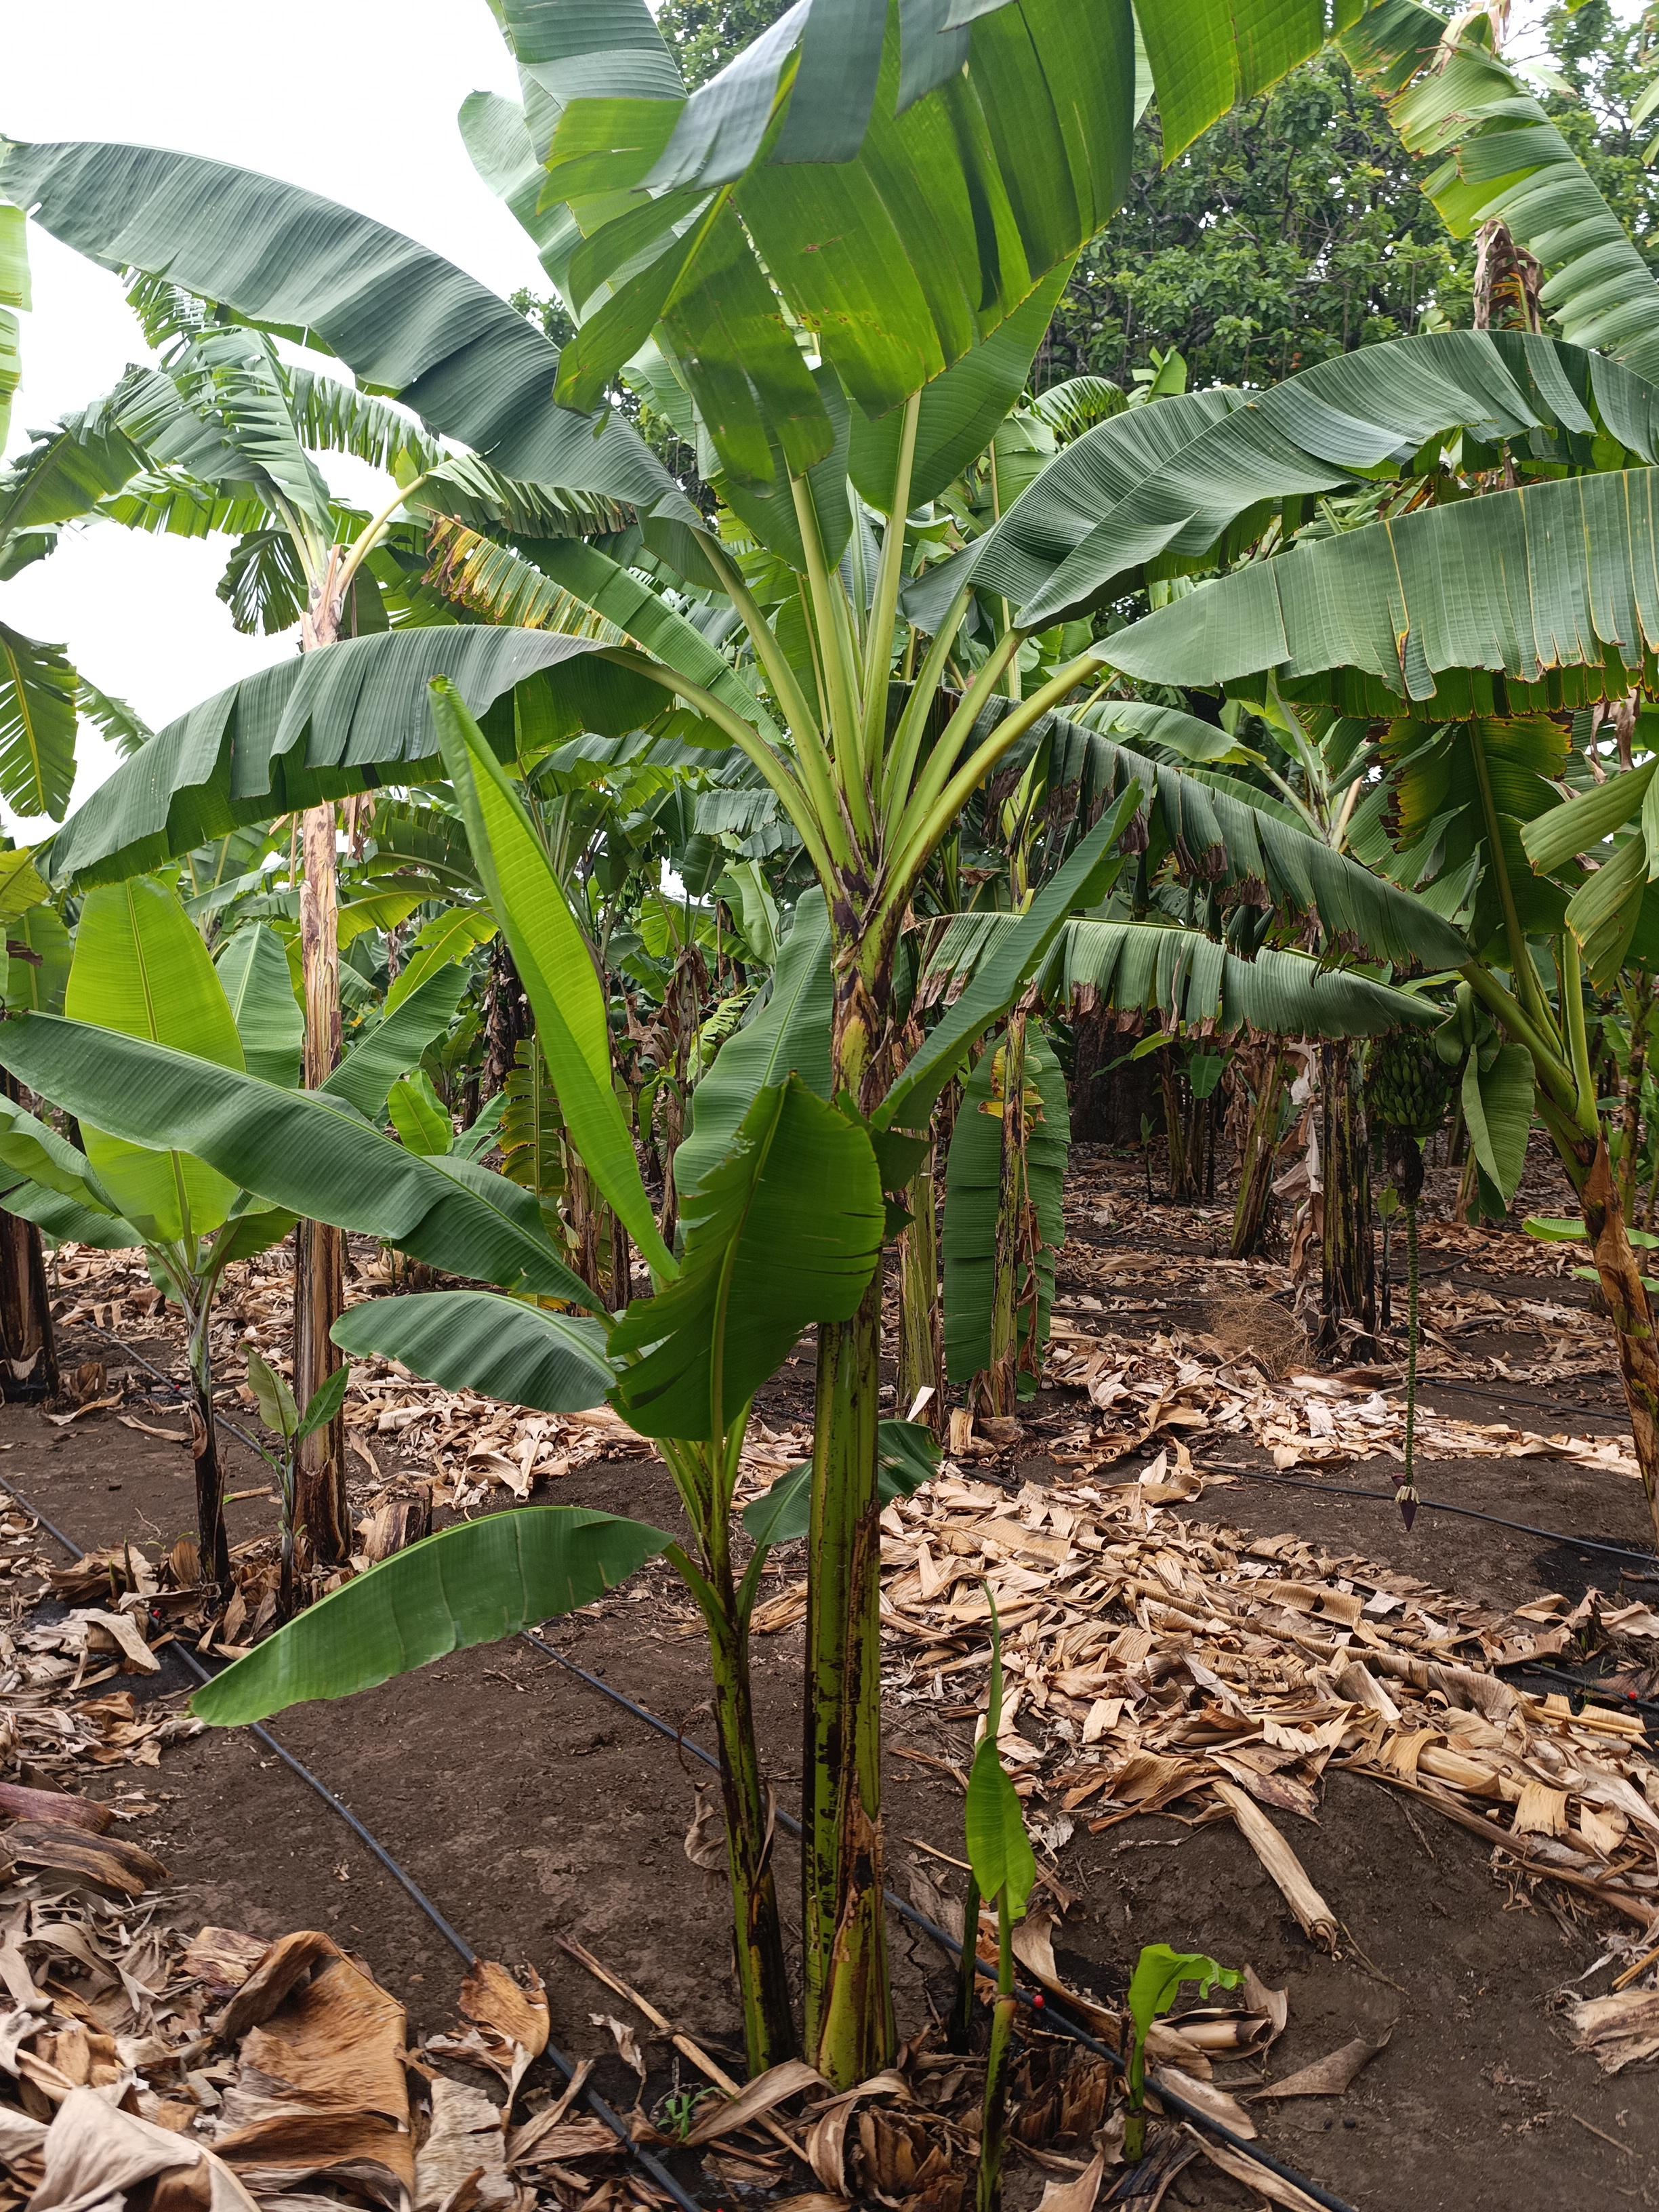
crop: banana
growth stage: vegetative
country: Tanzania
